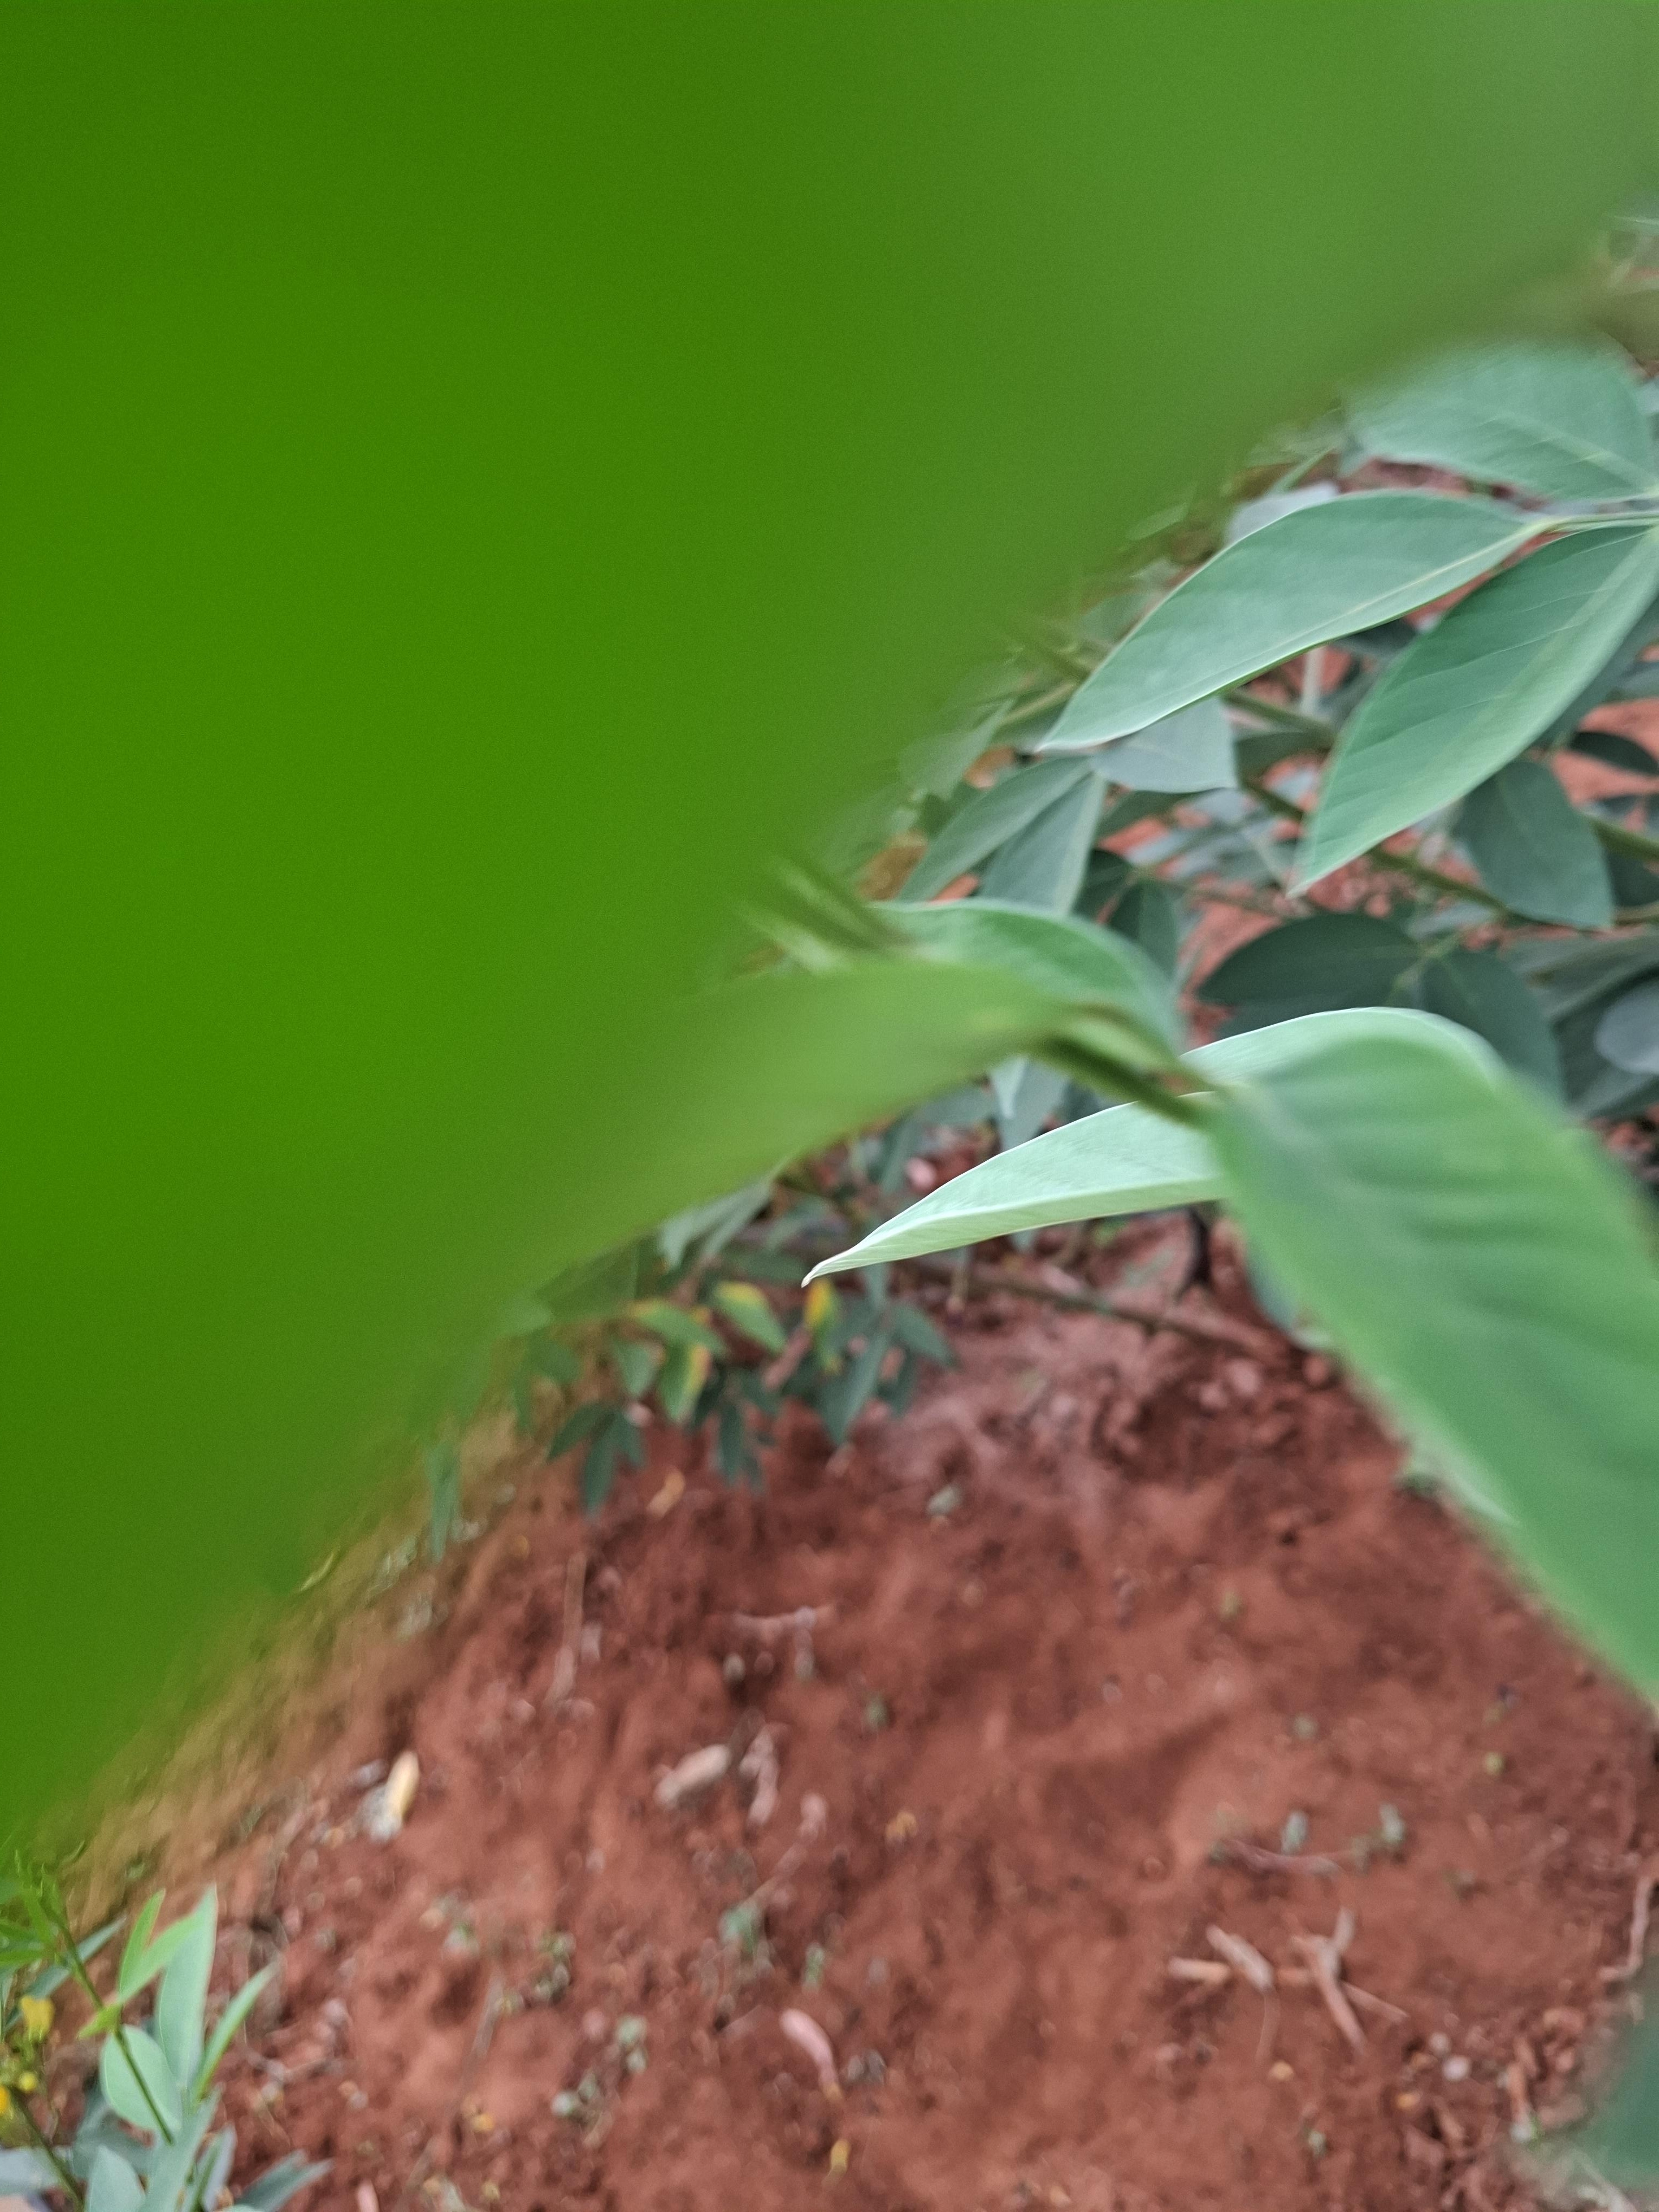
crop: pigeonpea
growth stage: vegetative
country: Kenya
